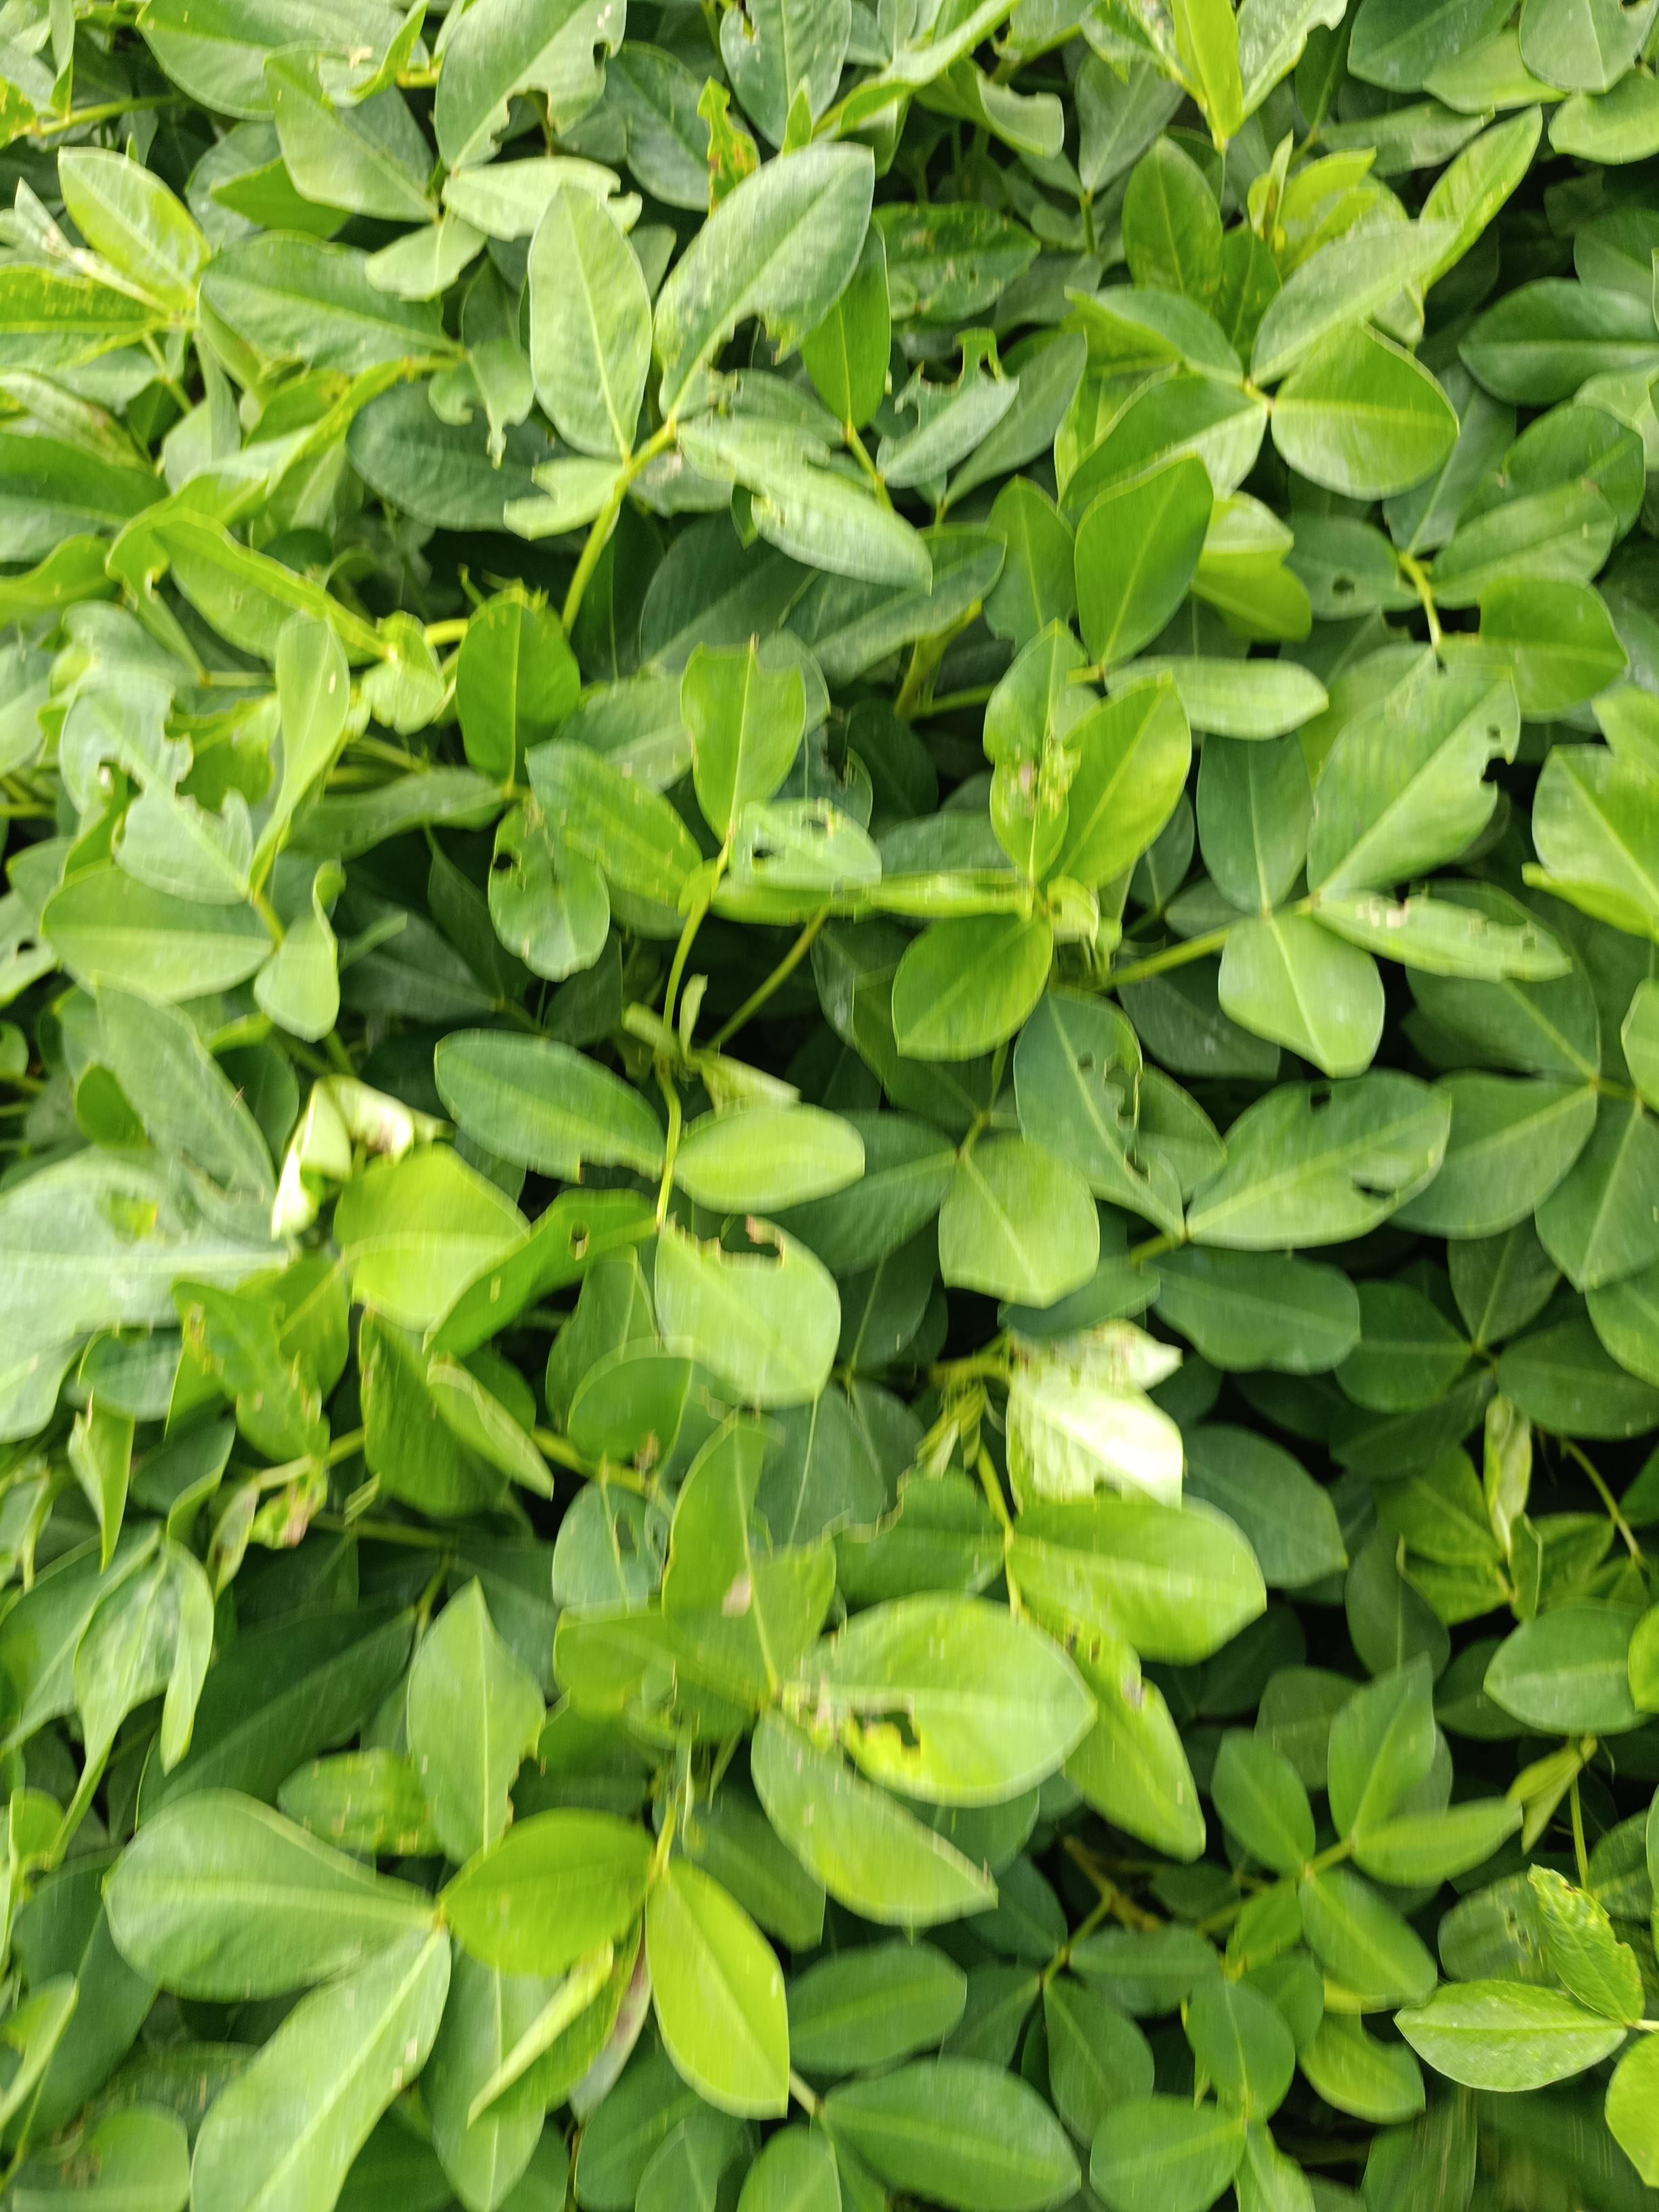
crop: groundnut
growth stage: flowering
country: Kenya
